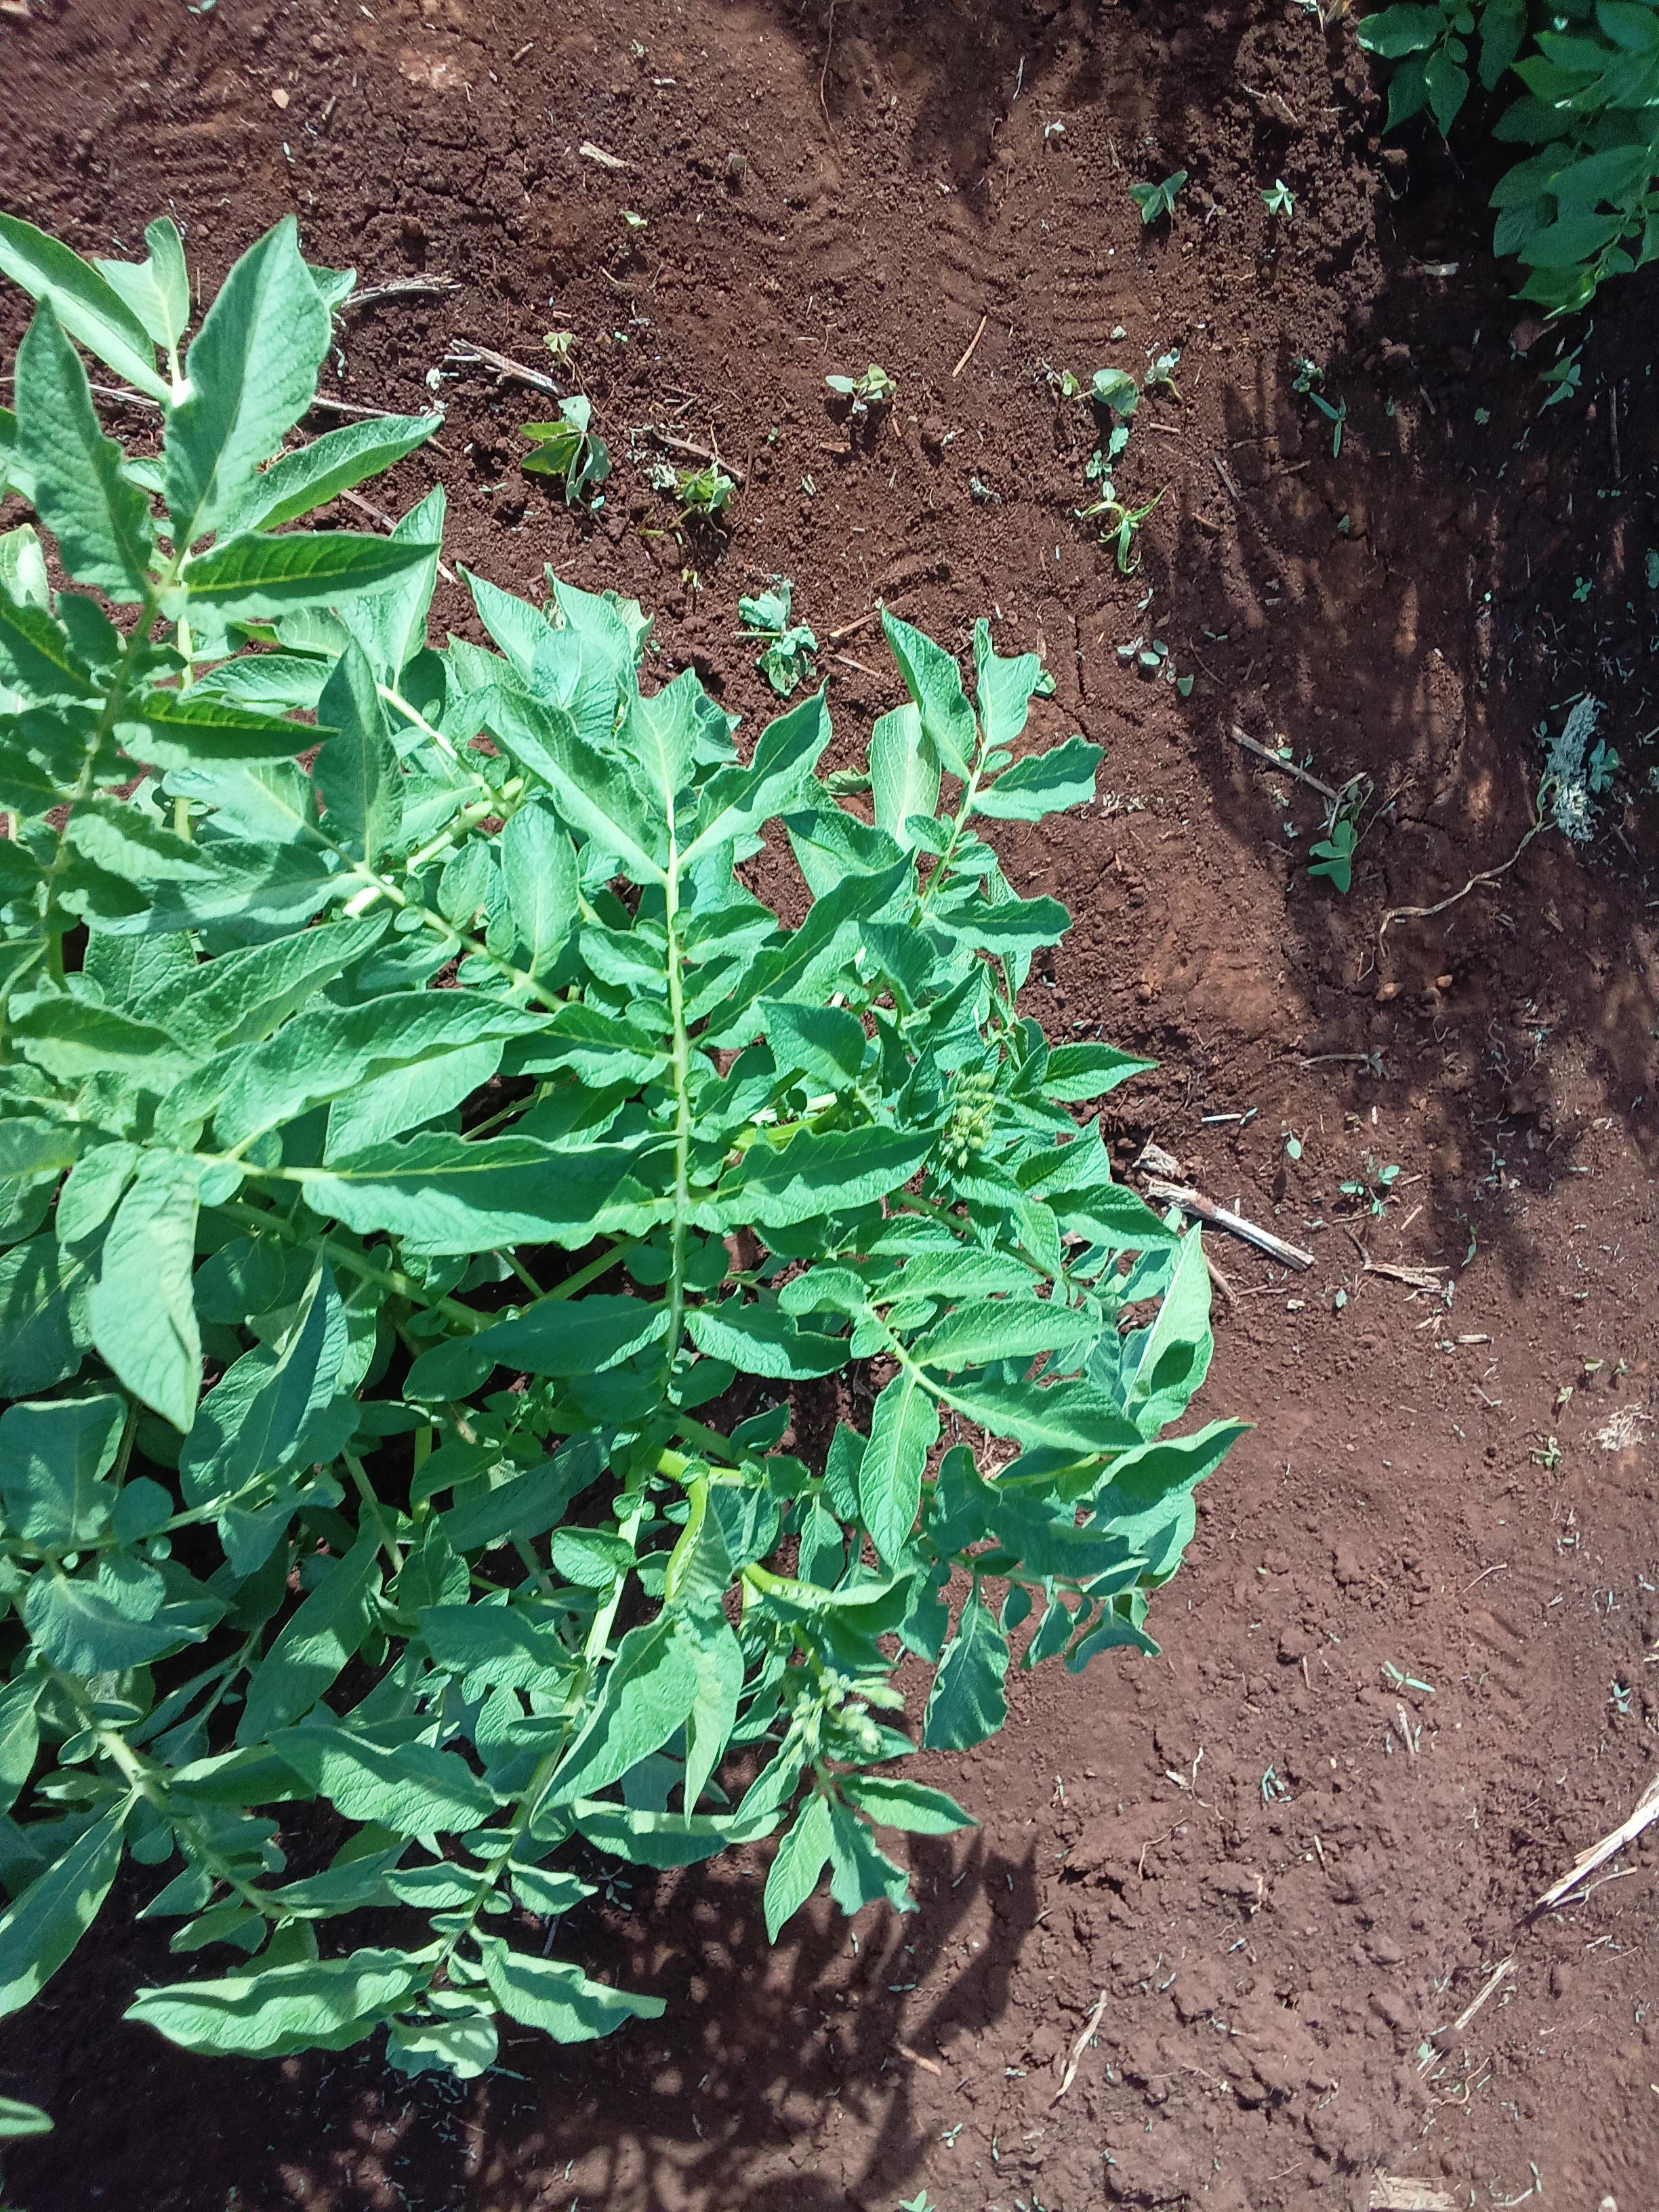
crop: potato
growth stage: vegetative
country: Kenya
